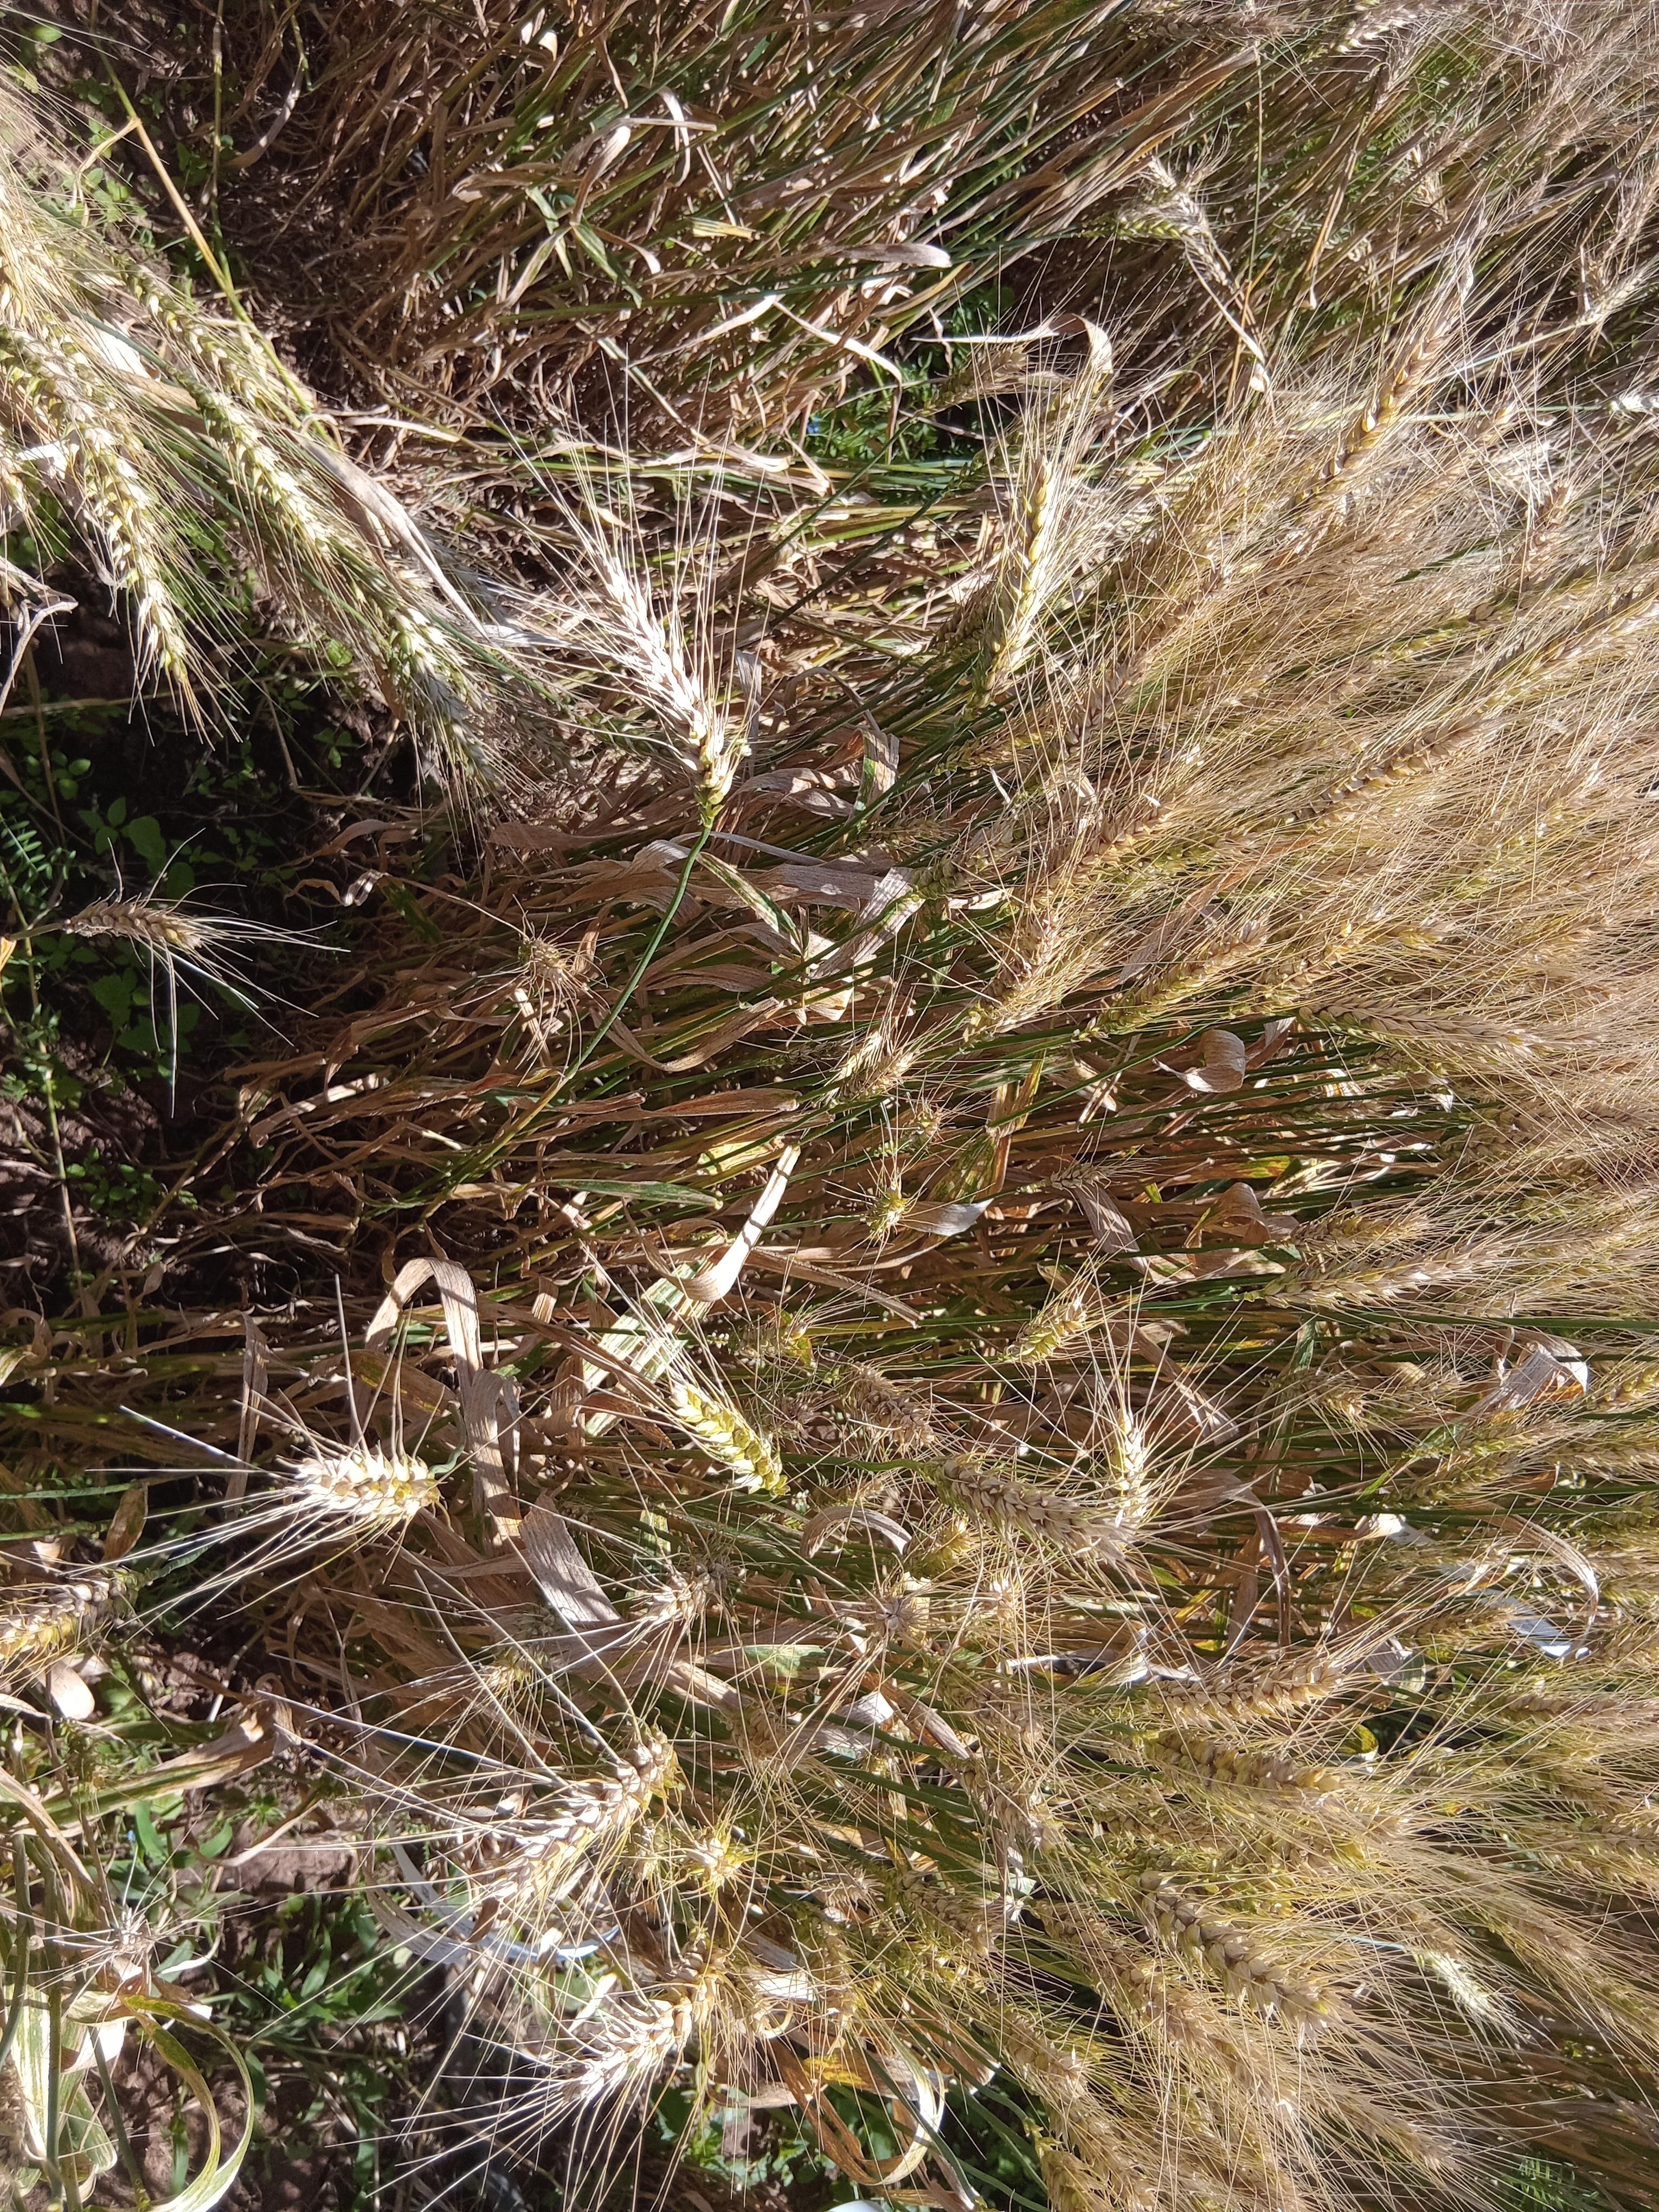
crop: wheat
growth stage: maturity
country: Kenya
